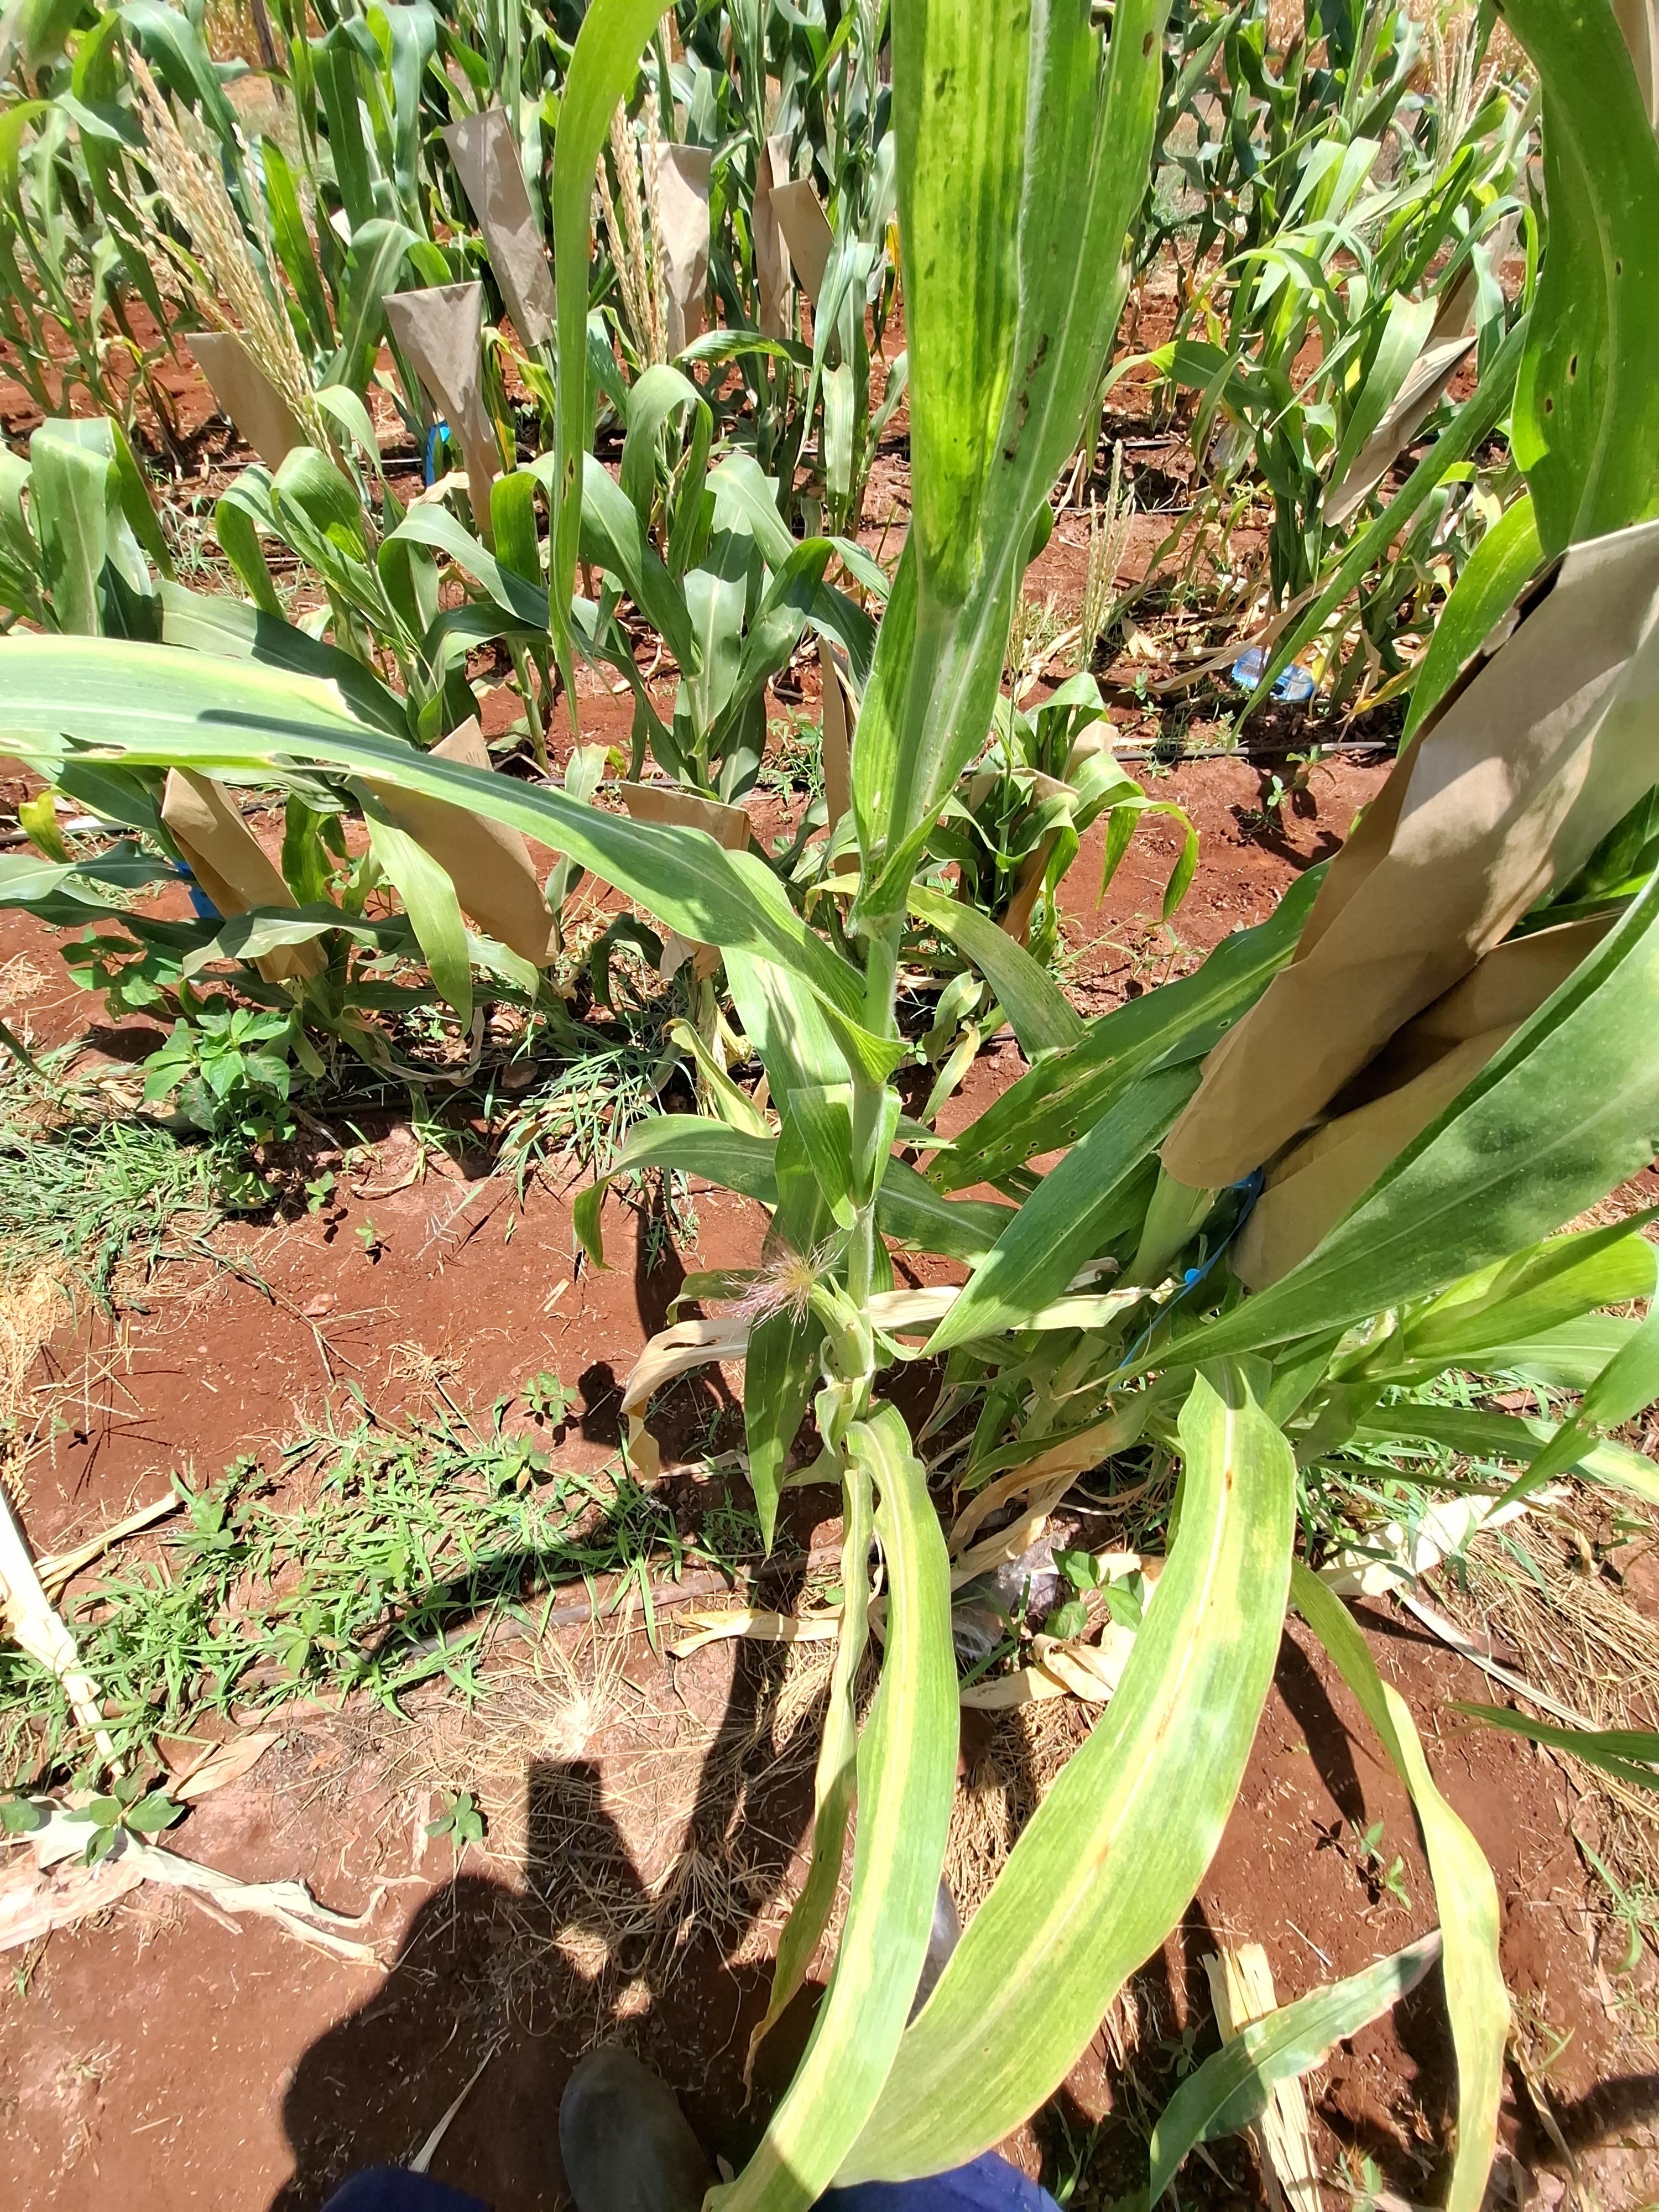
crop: maize
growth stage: flowering
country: Kenya
